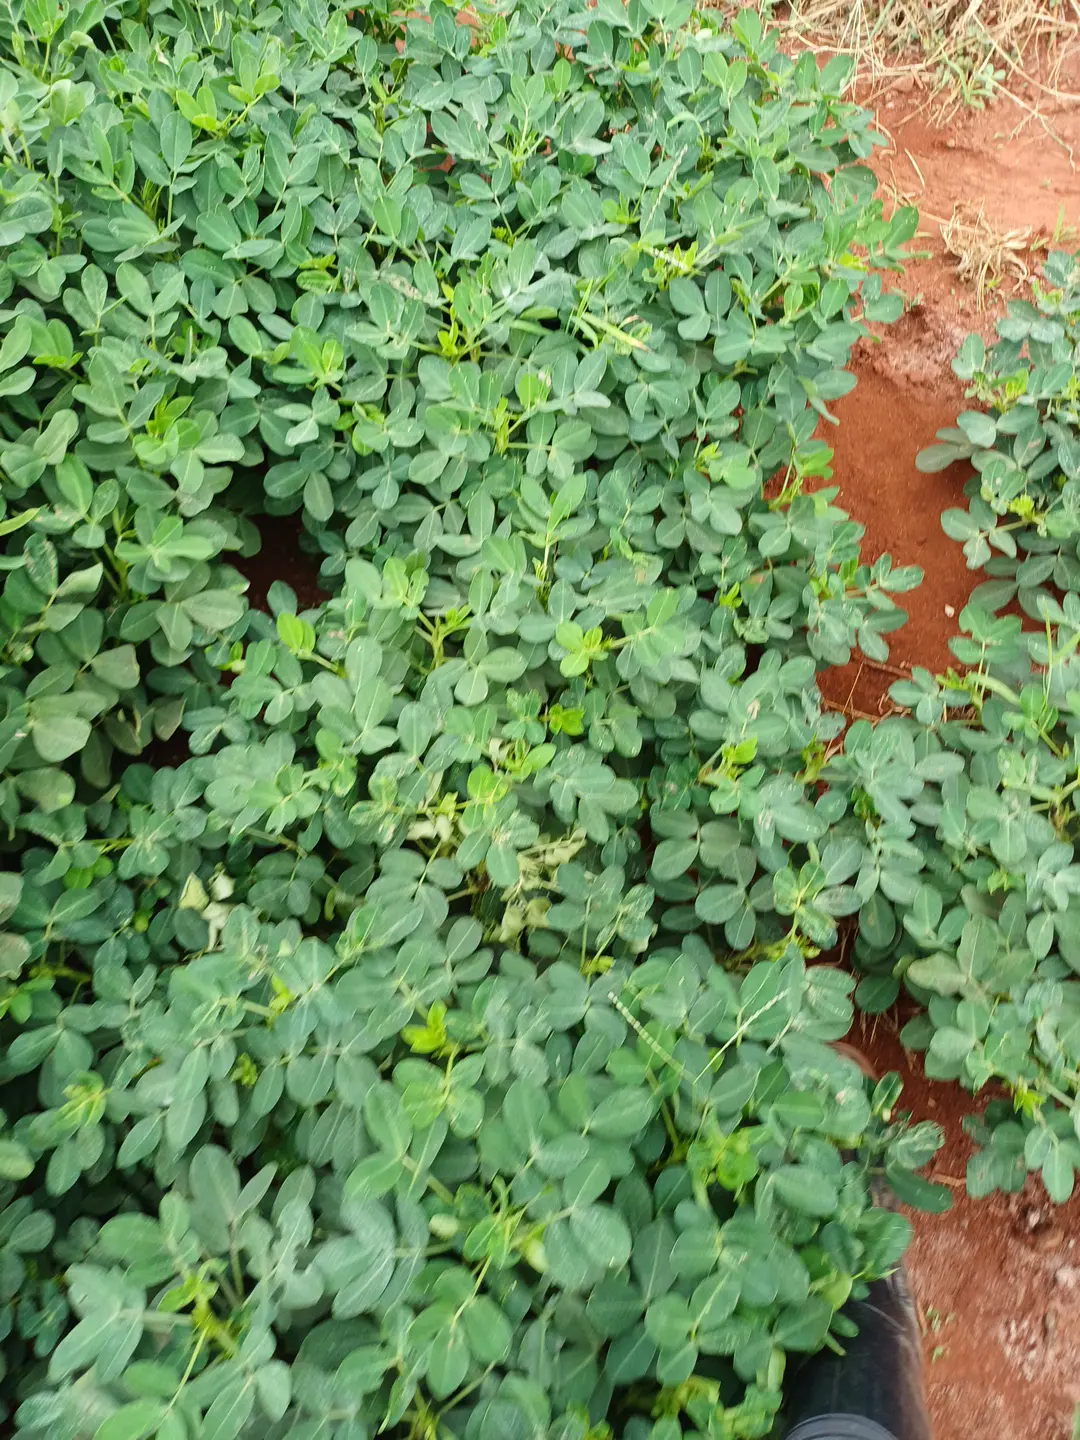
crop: groundnut
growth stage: pegging
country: Kenya
